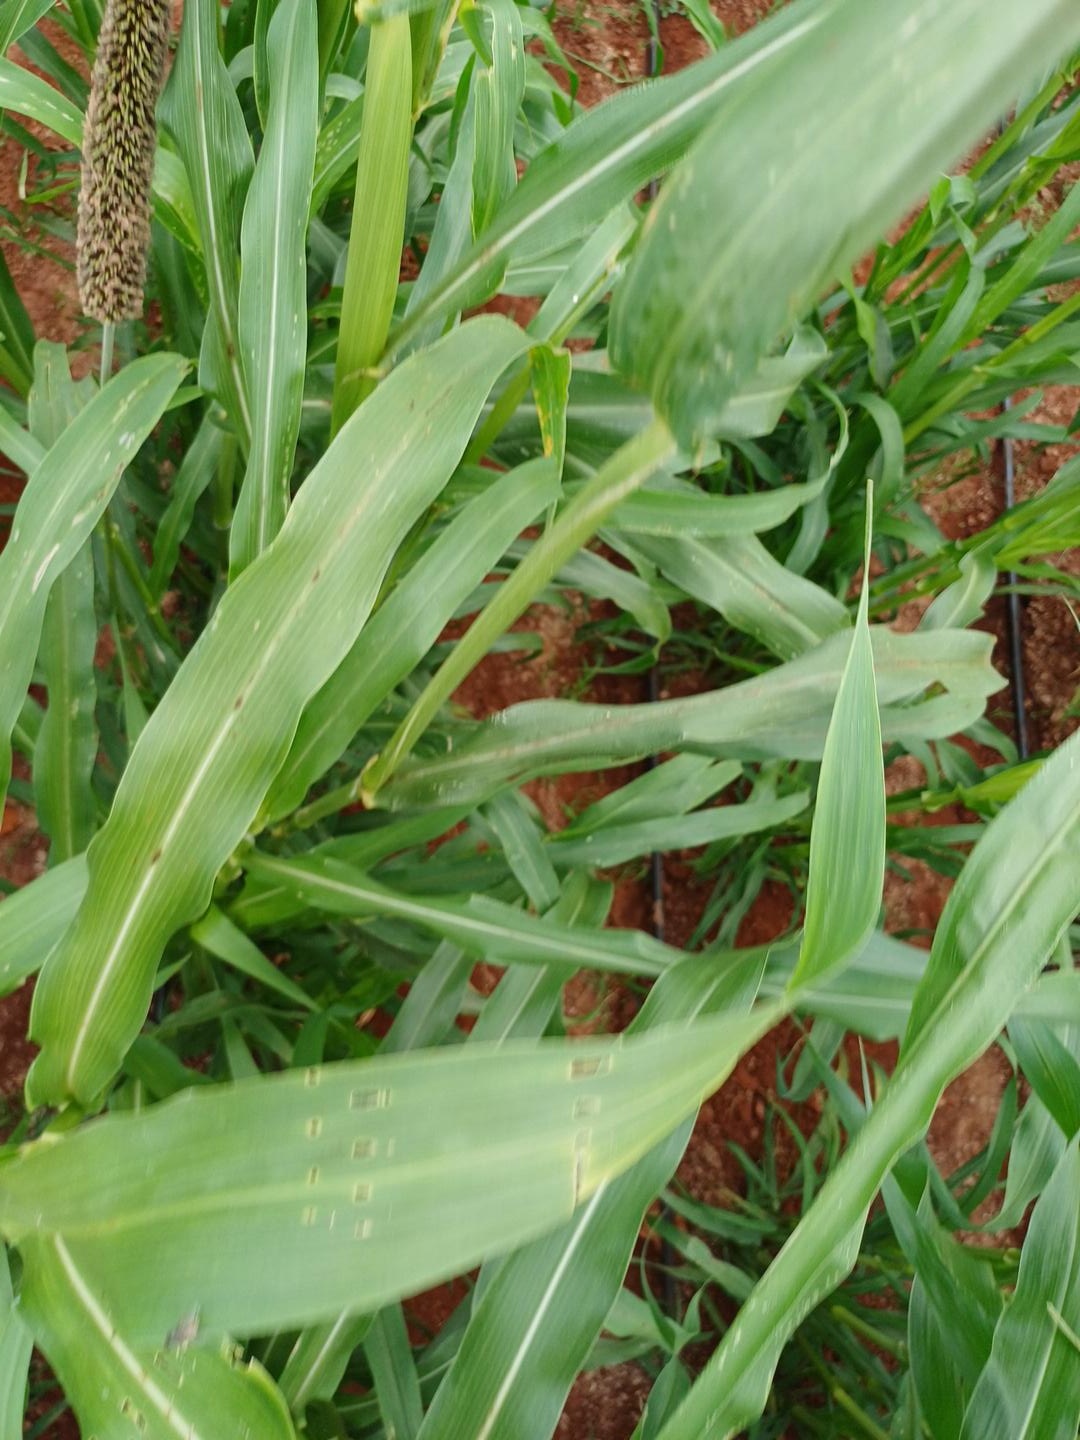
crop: pearl millet
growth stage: flowering
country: Kenya
